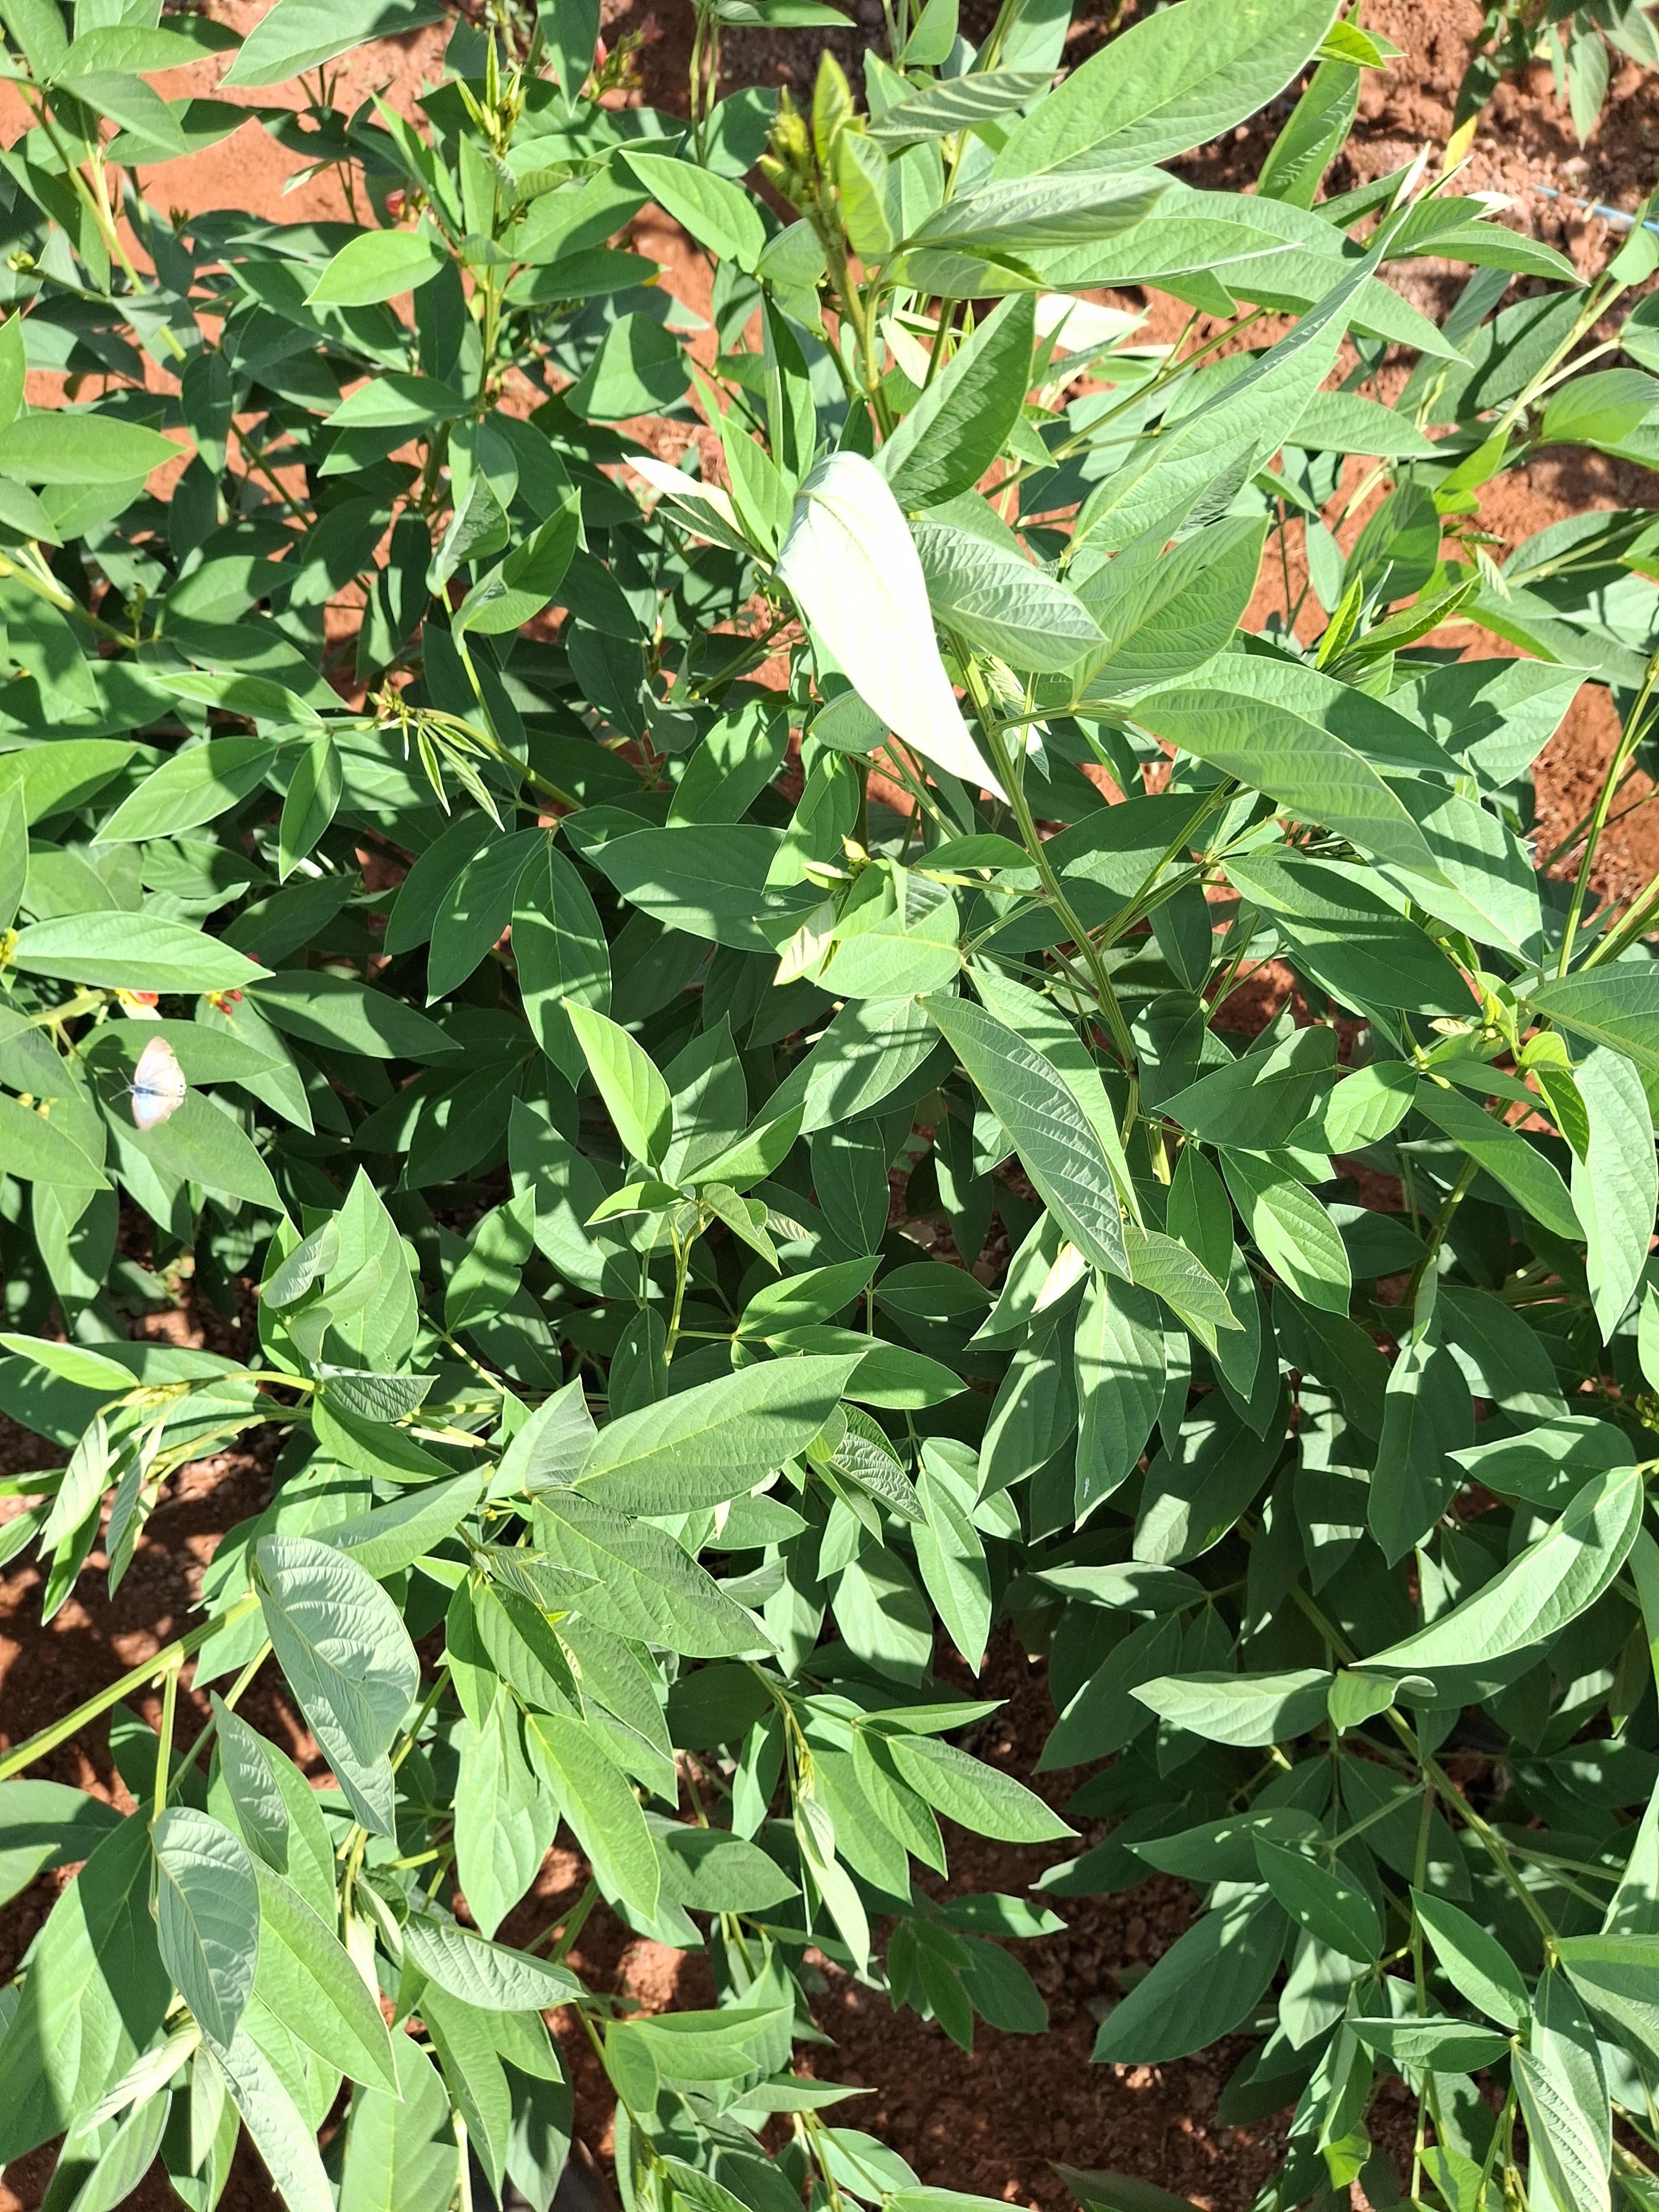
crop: pigeonpea
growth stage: vegetative
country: Kenya
